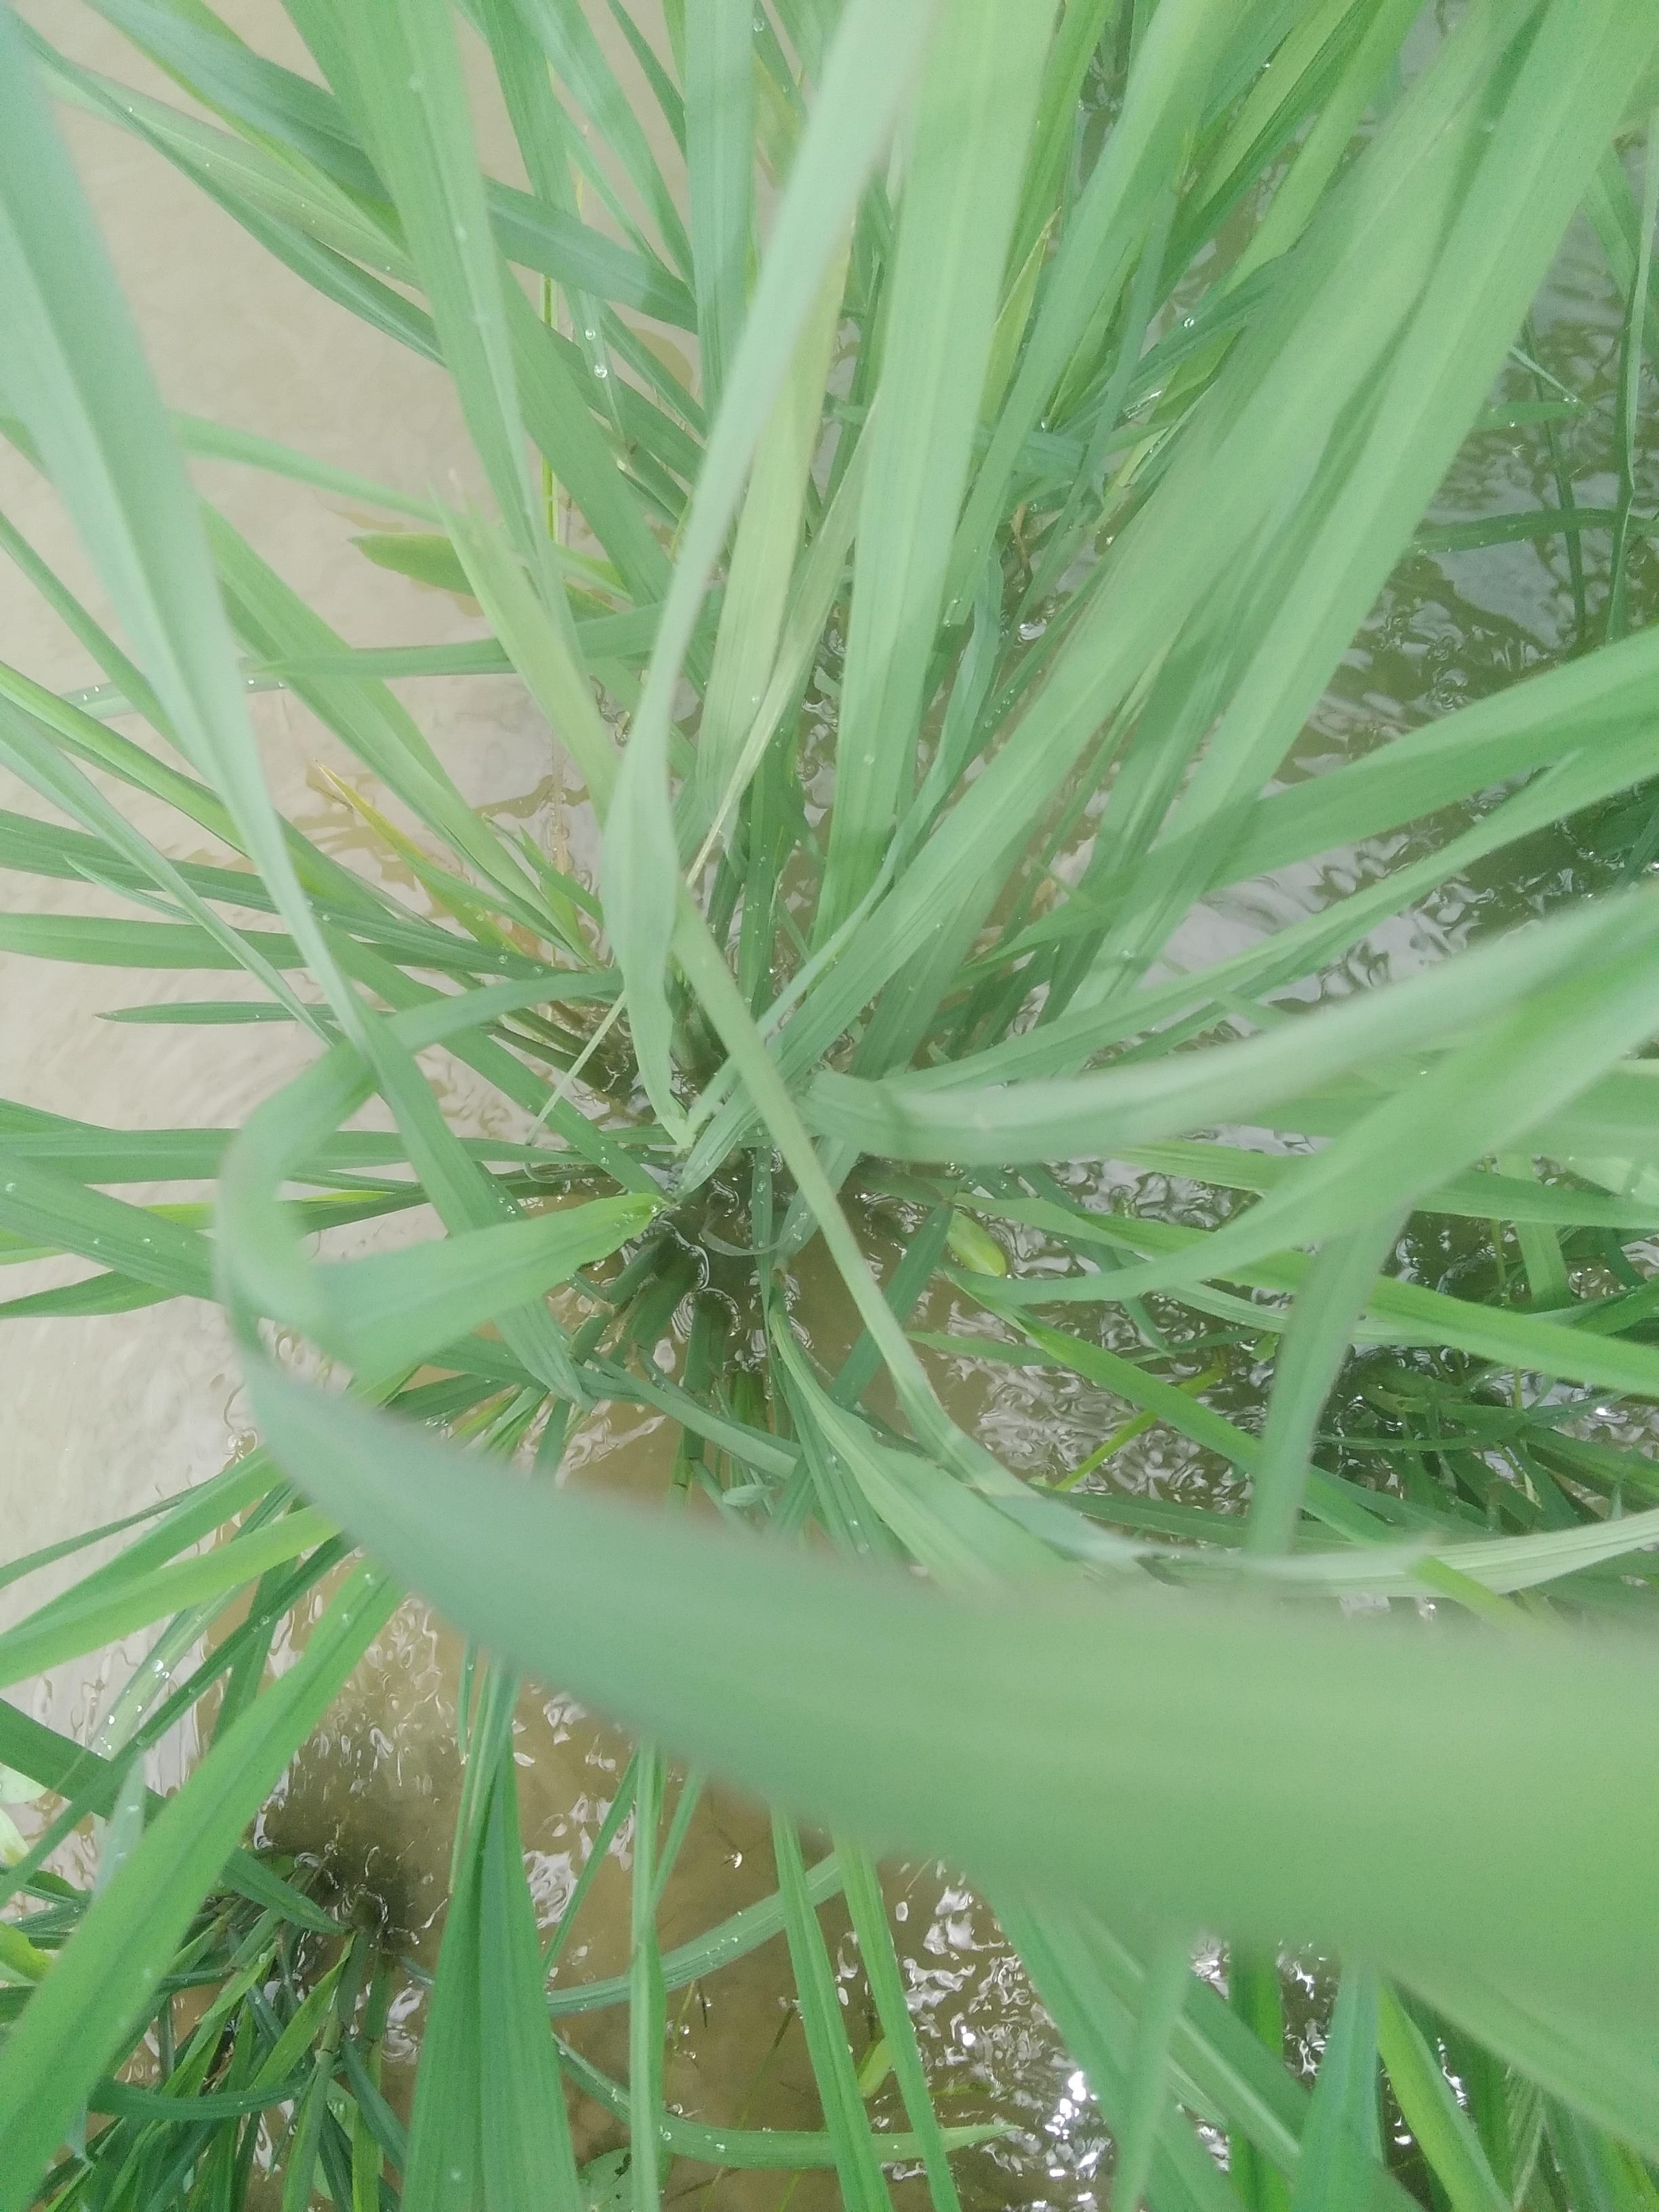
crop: rice
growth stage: elongation stem
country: Nigeria
